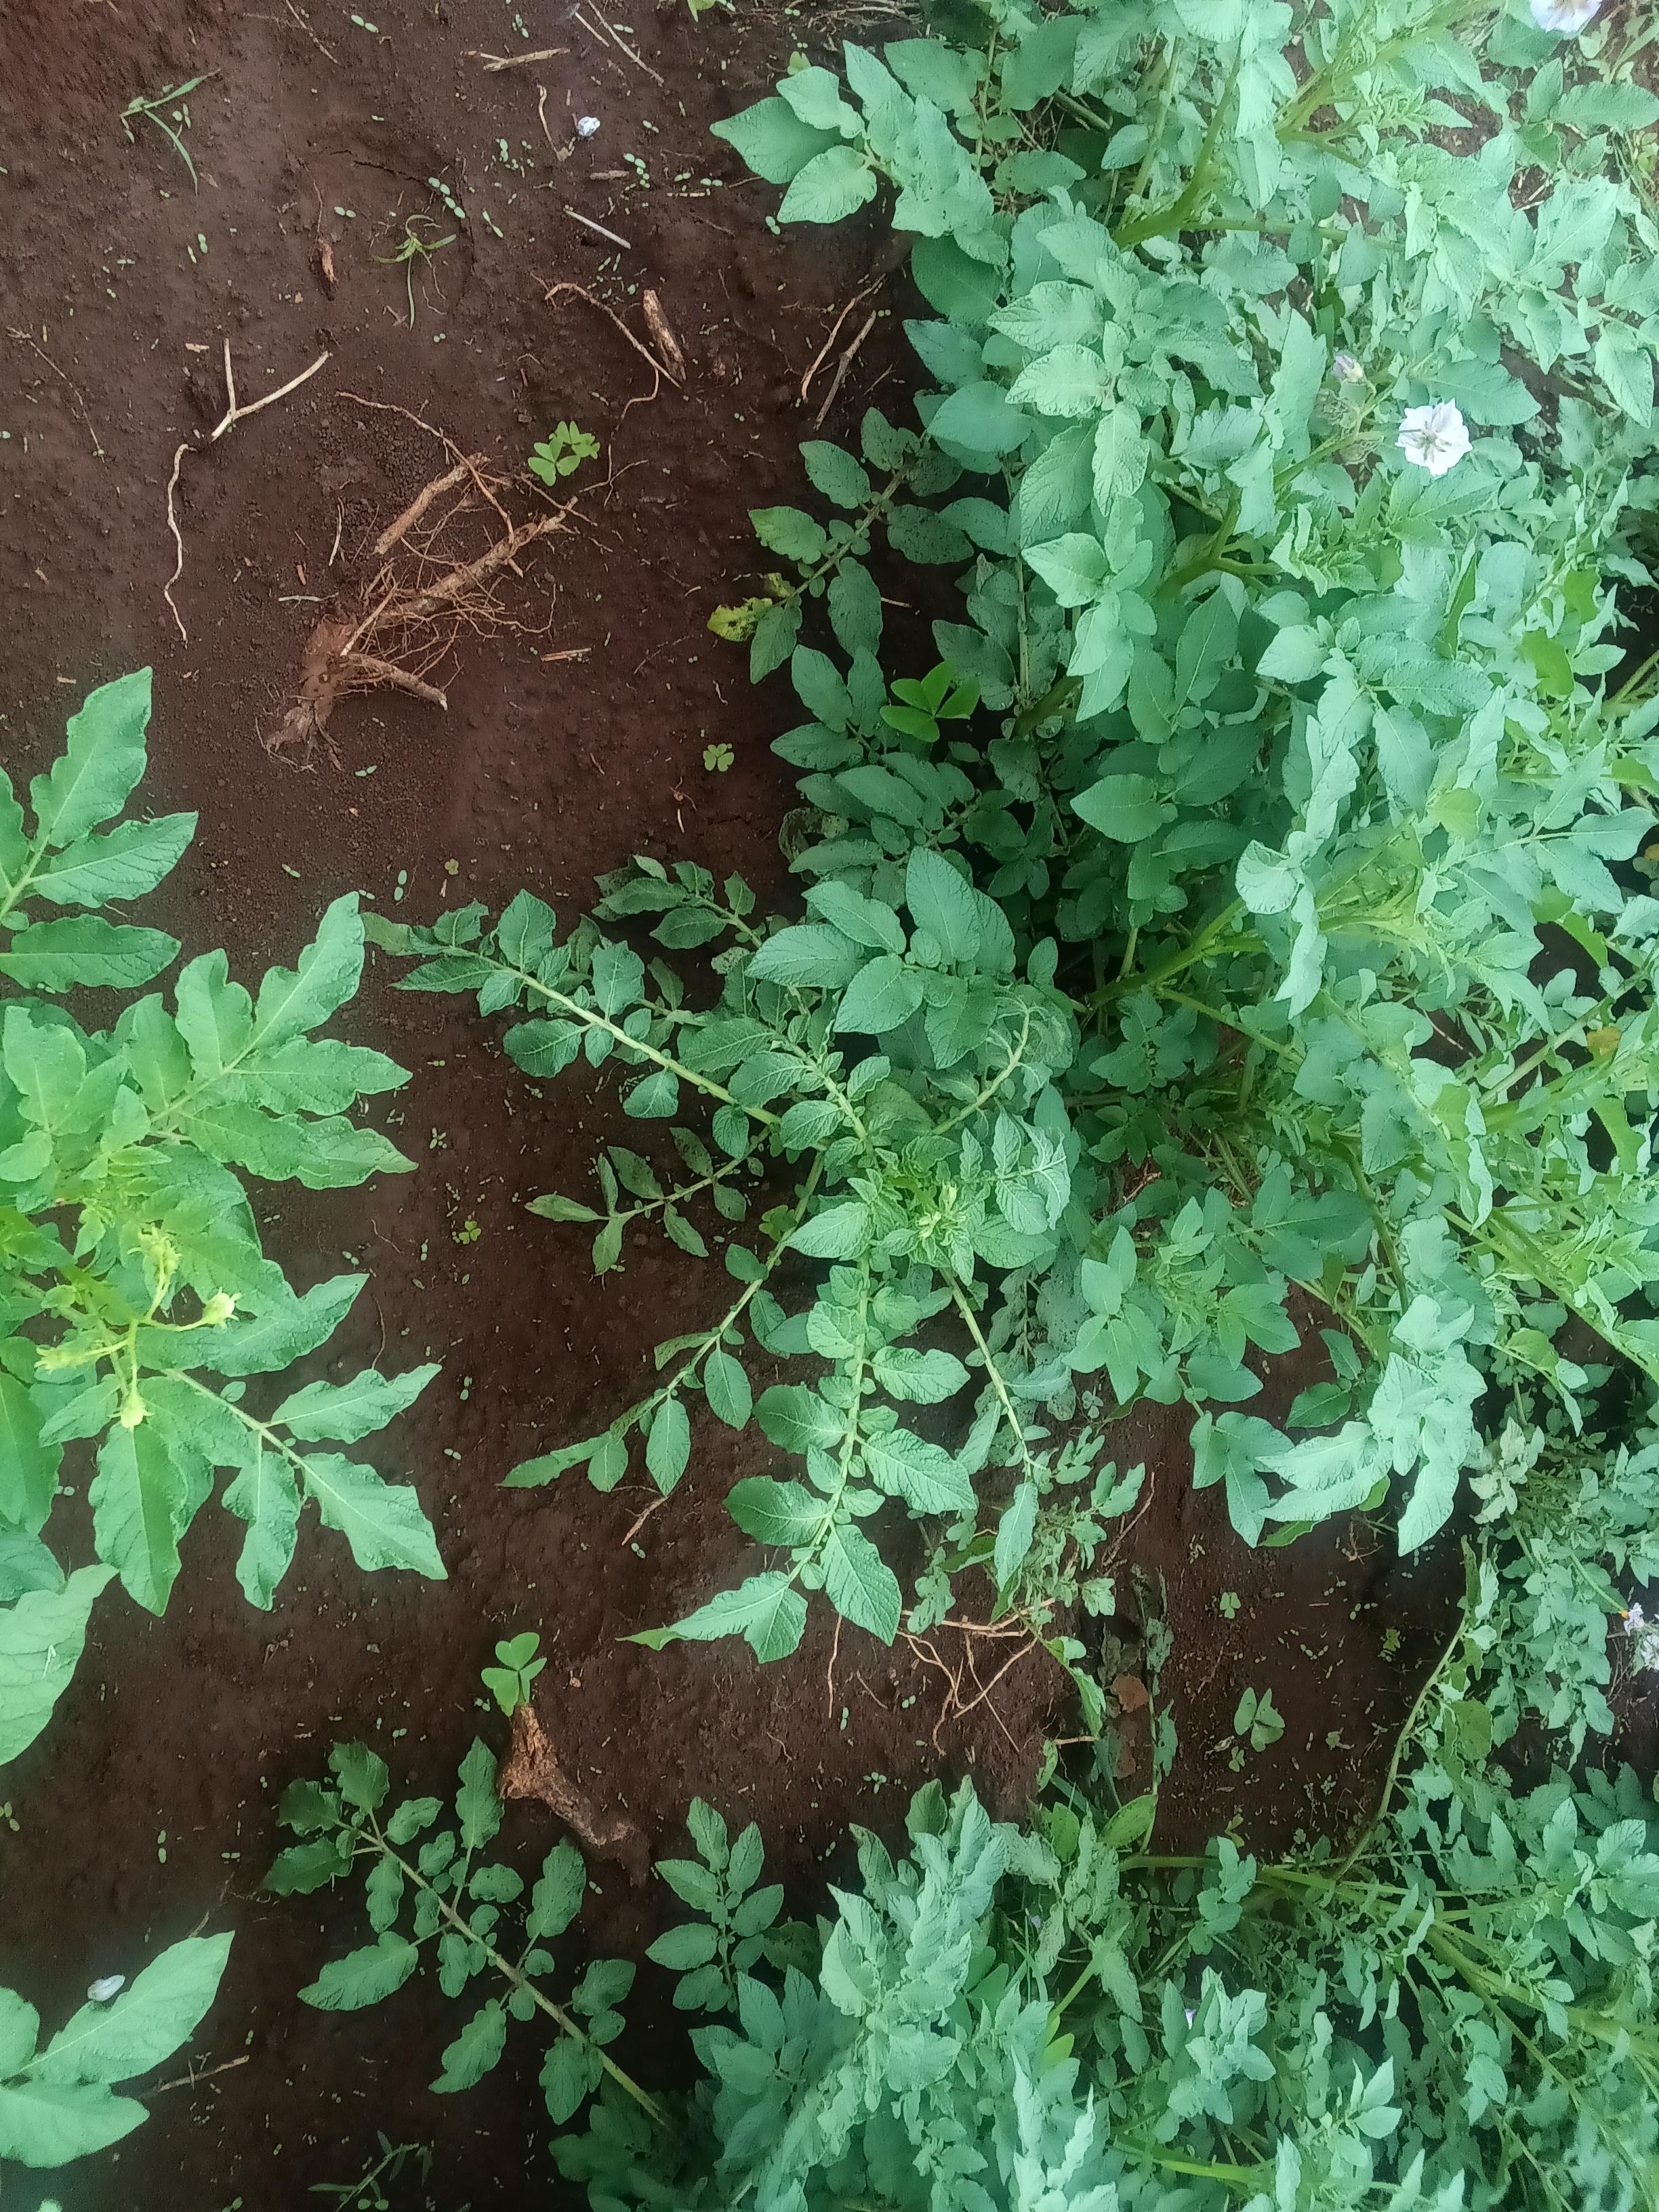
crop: potato
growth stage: flowering
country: Kenya
